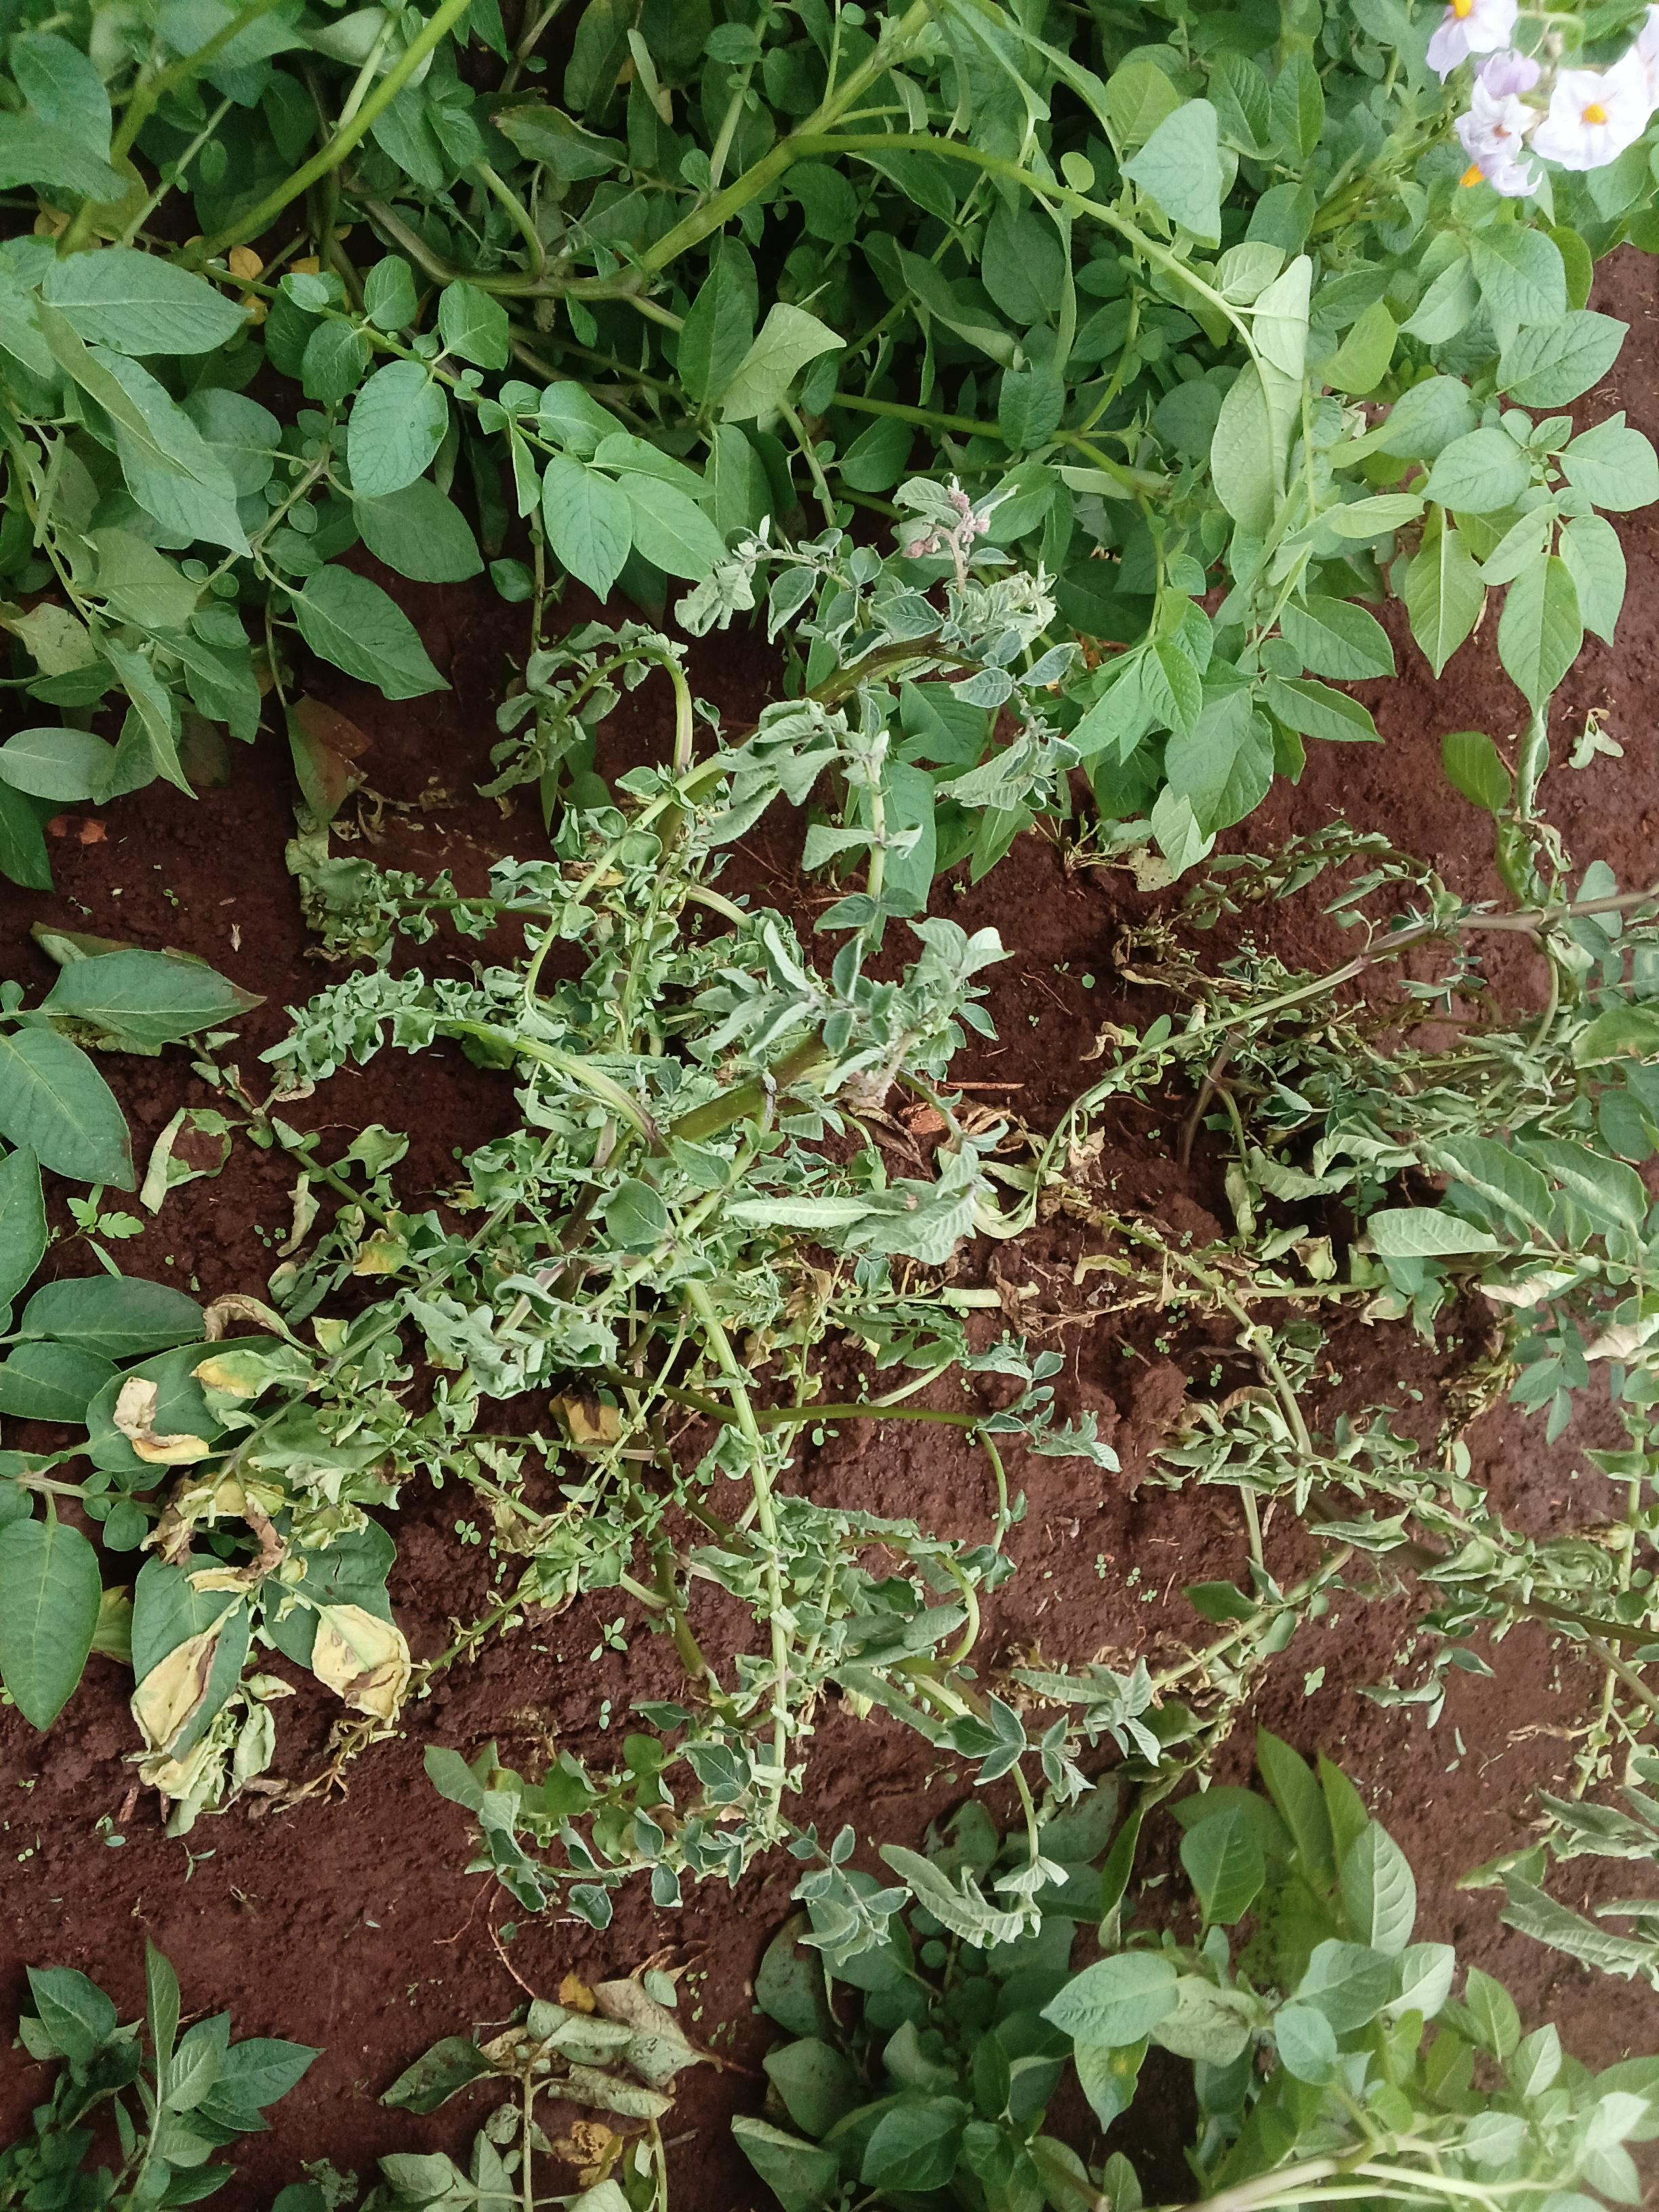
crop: potato
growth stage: flowering
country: Kenya
